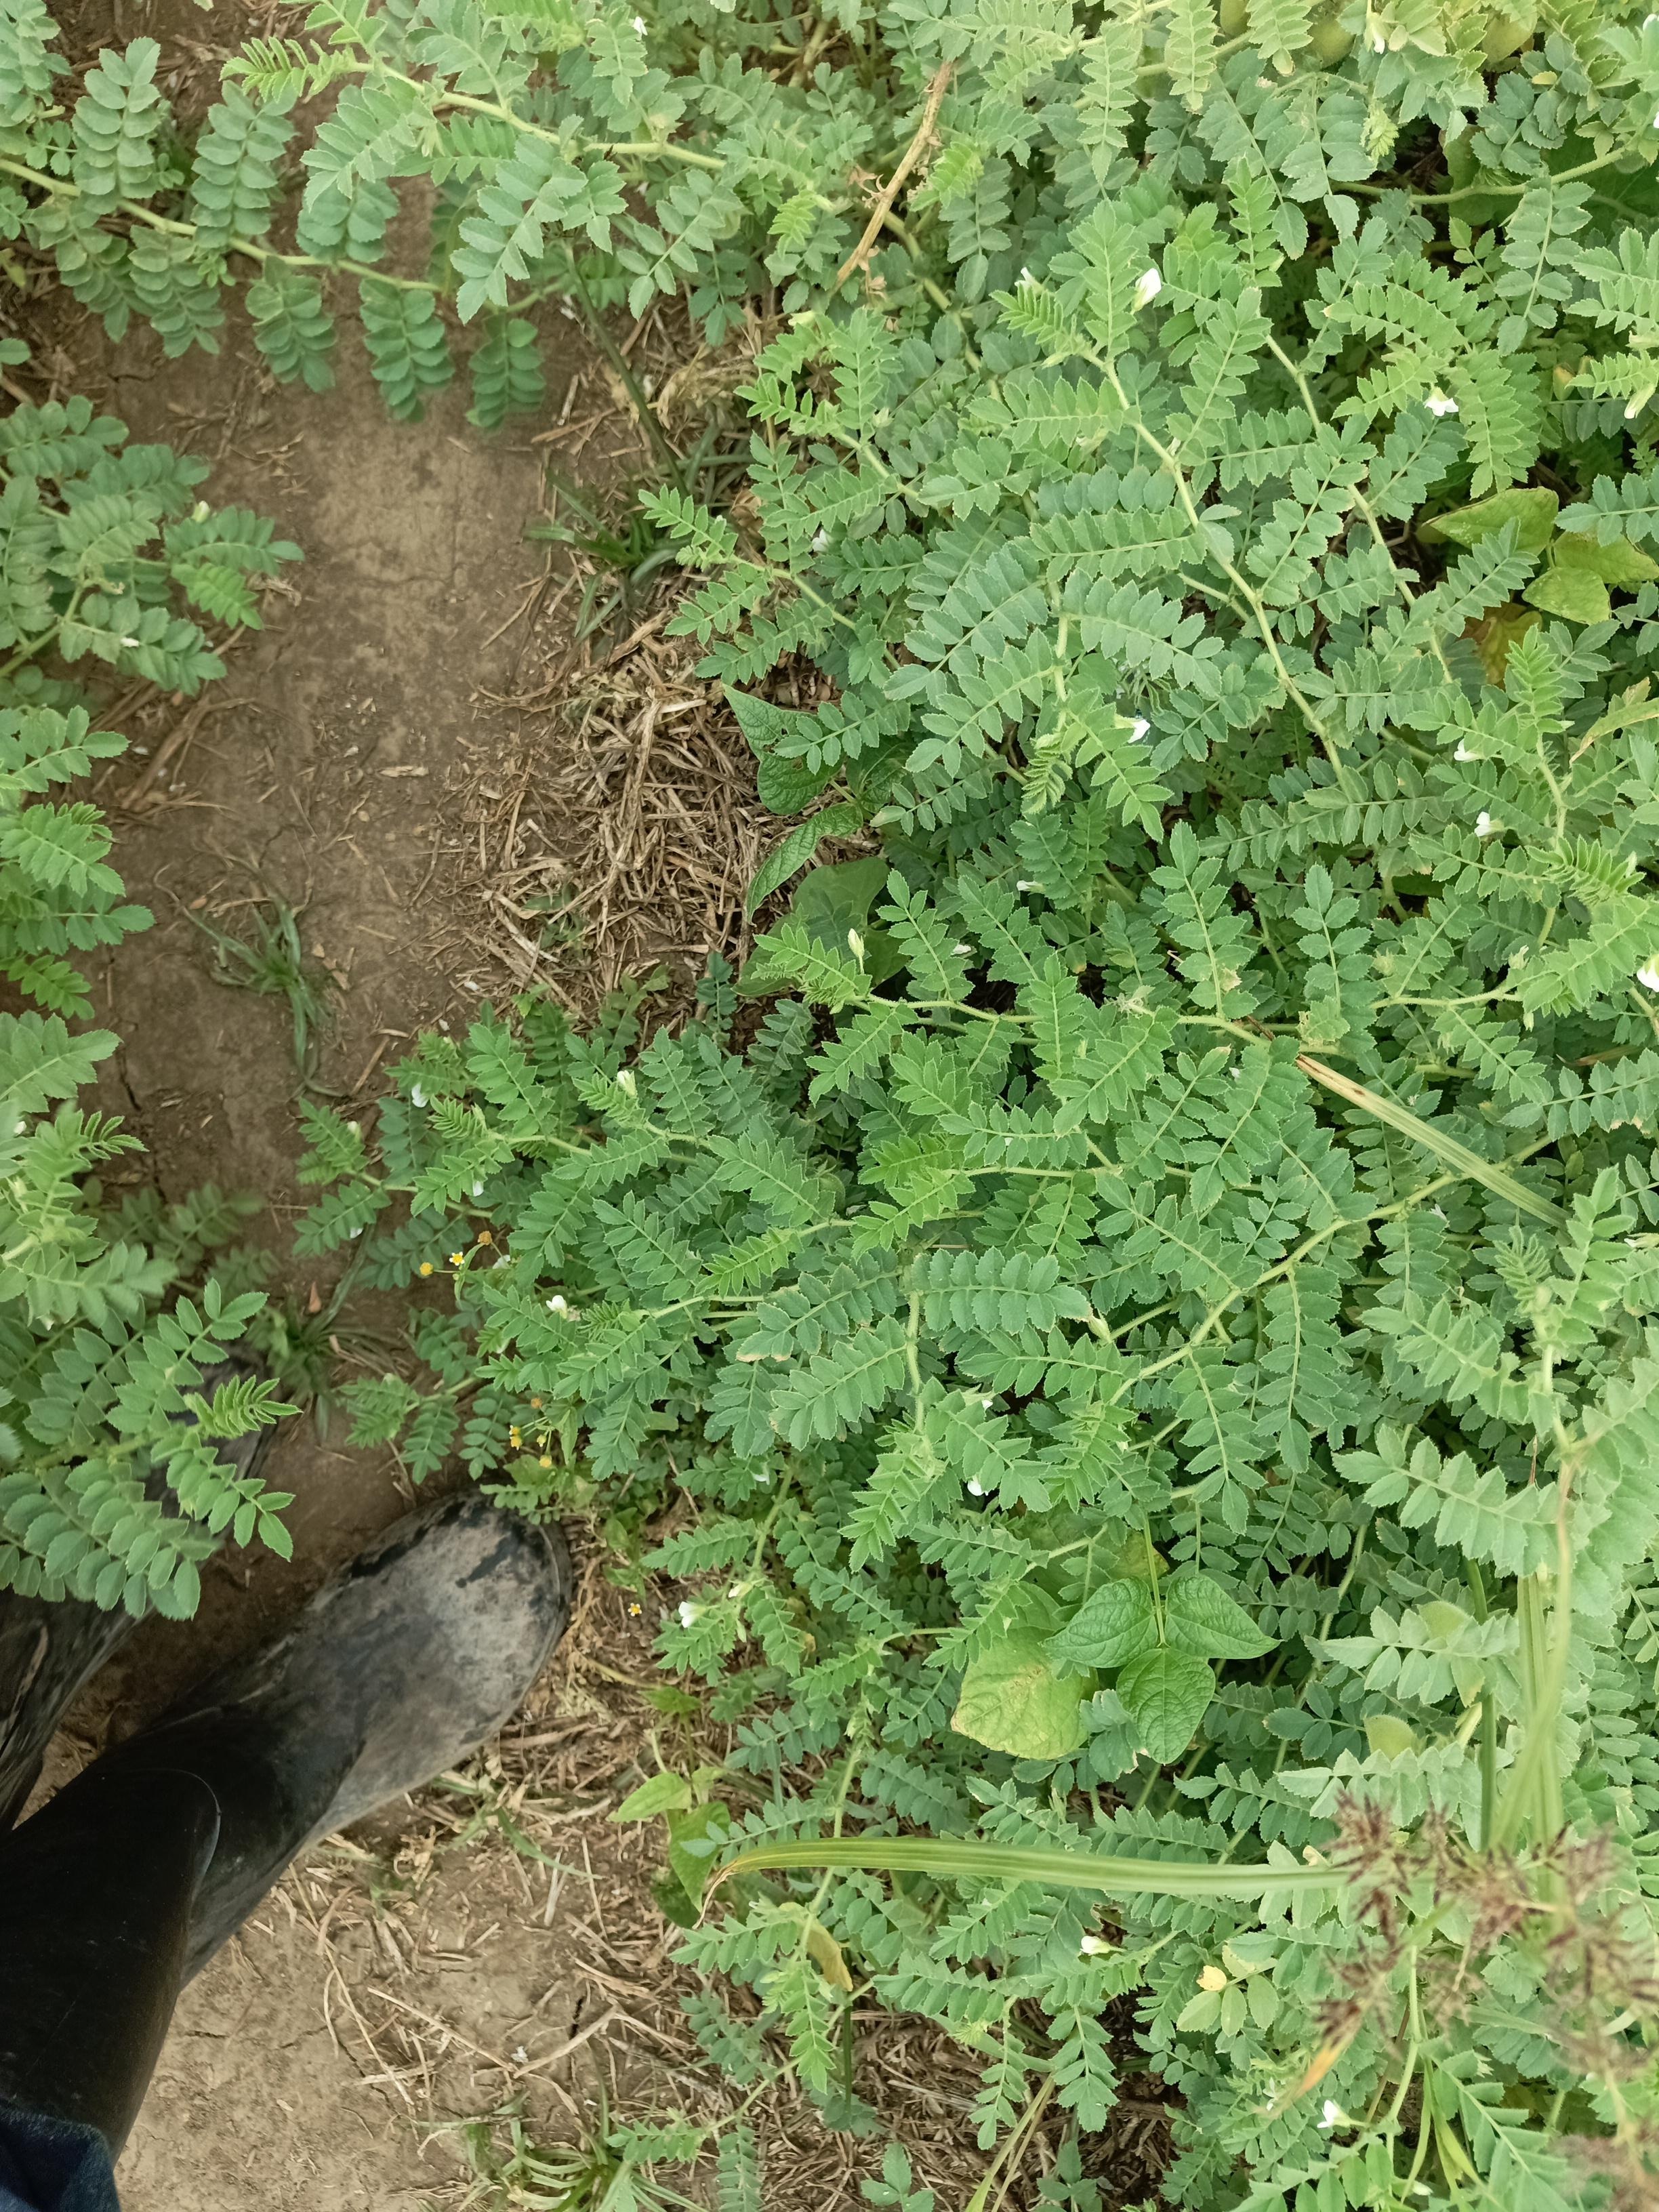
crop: chickpea
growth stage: development pod
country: Tanzania
